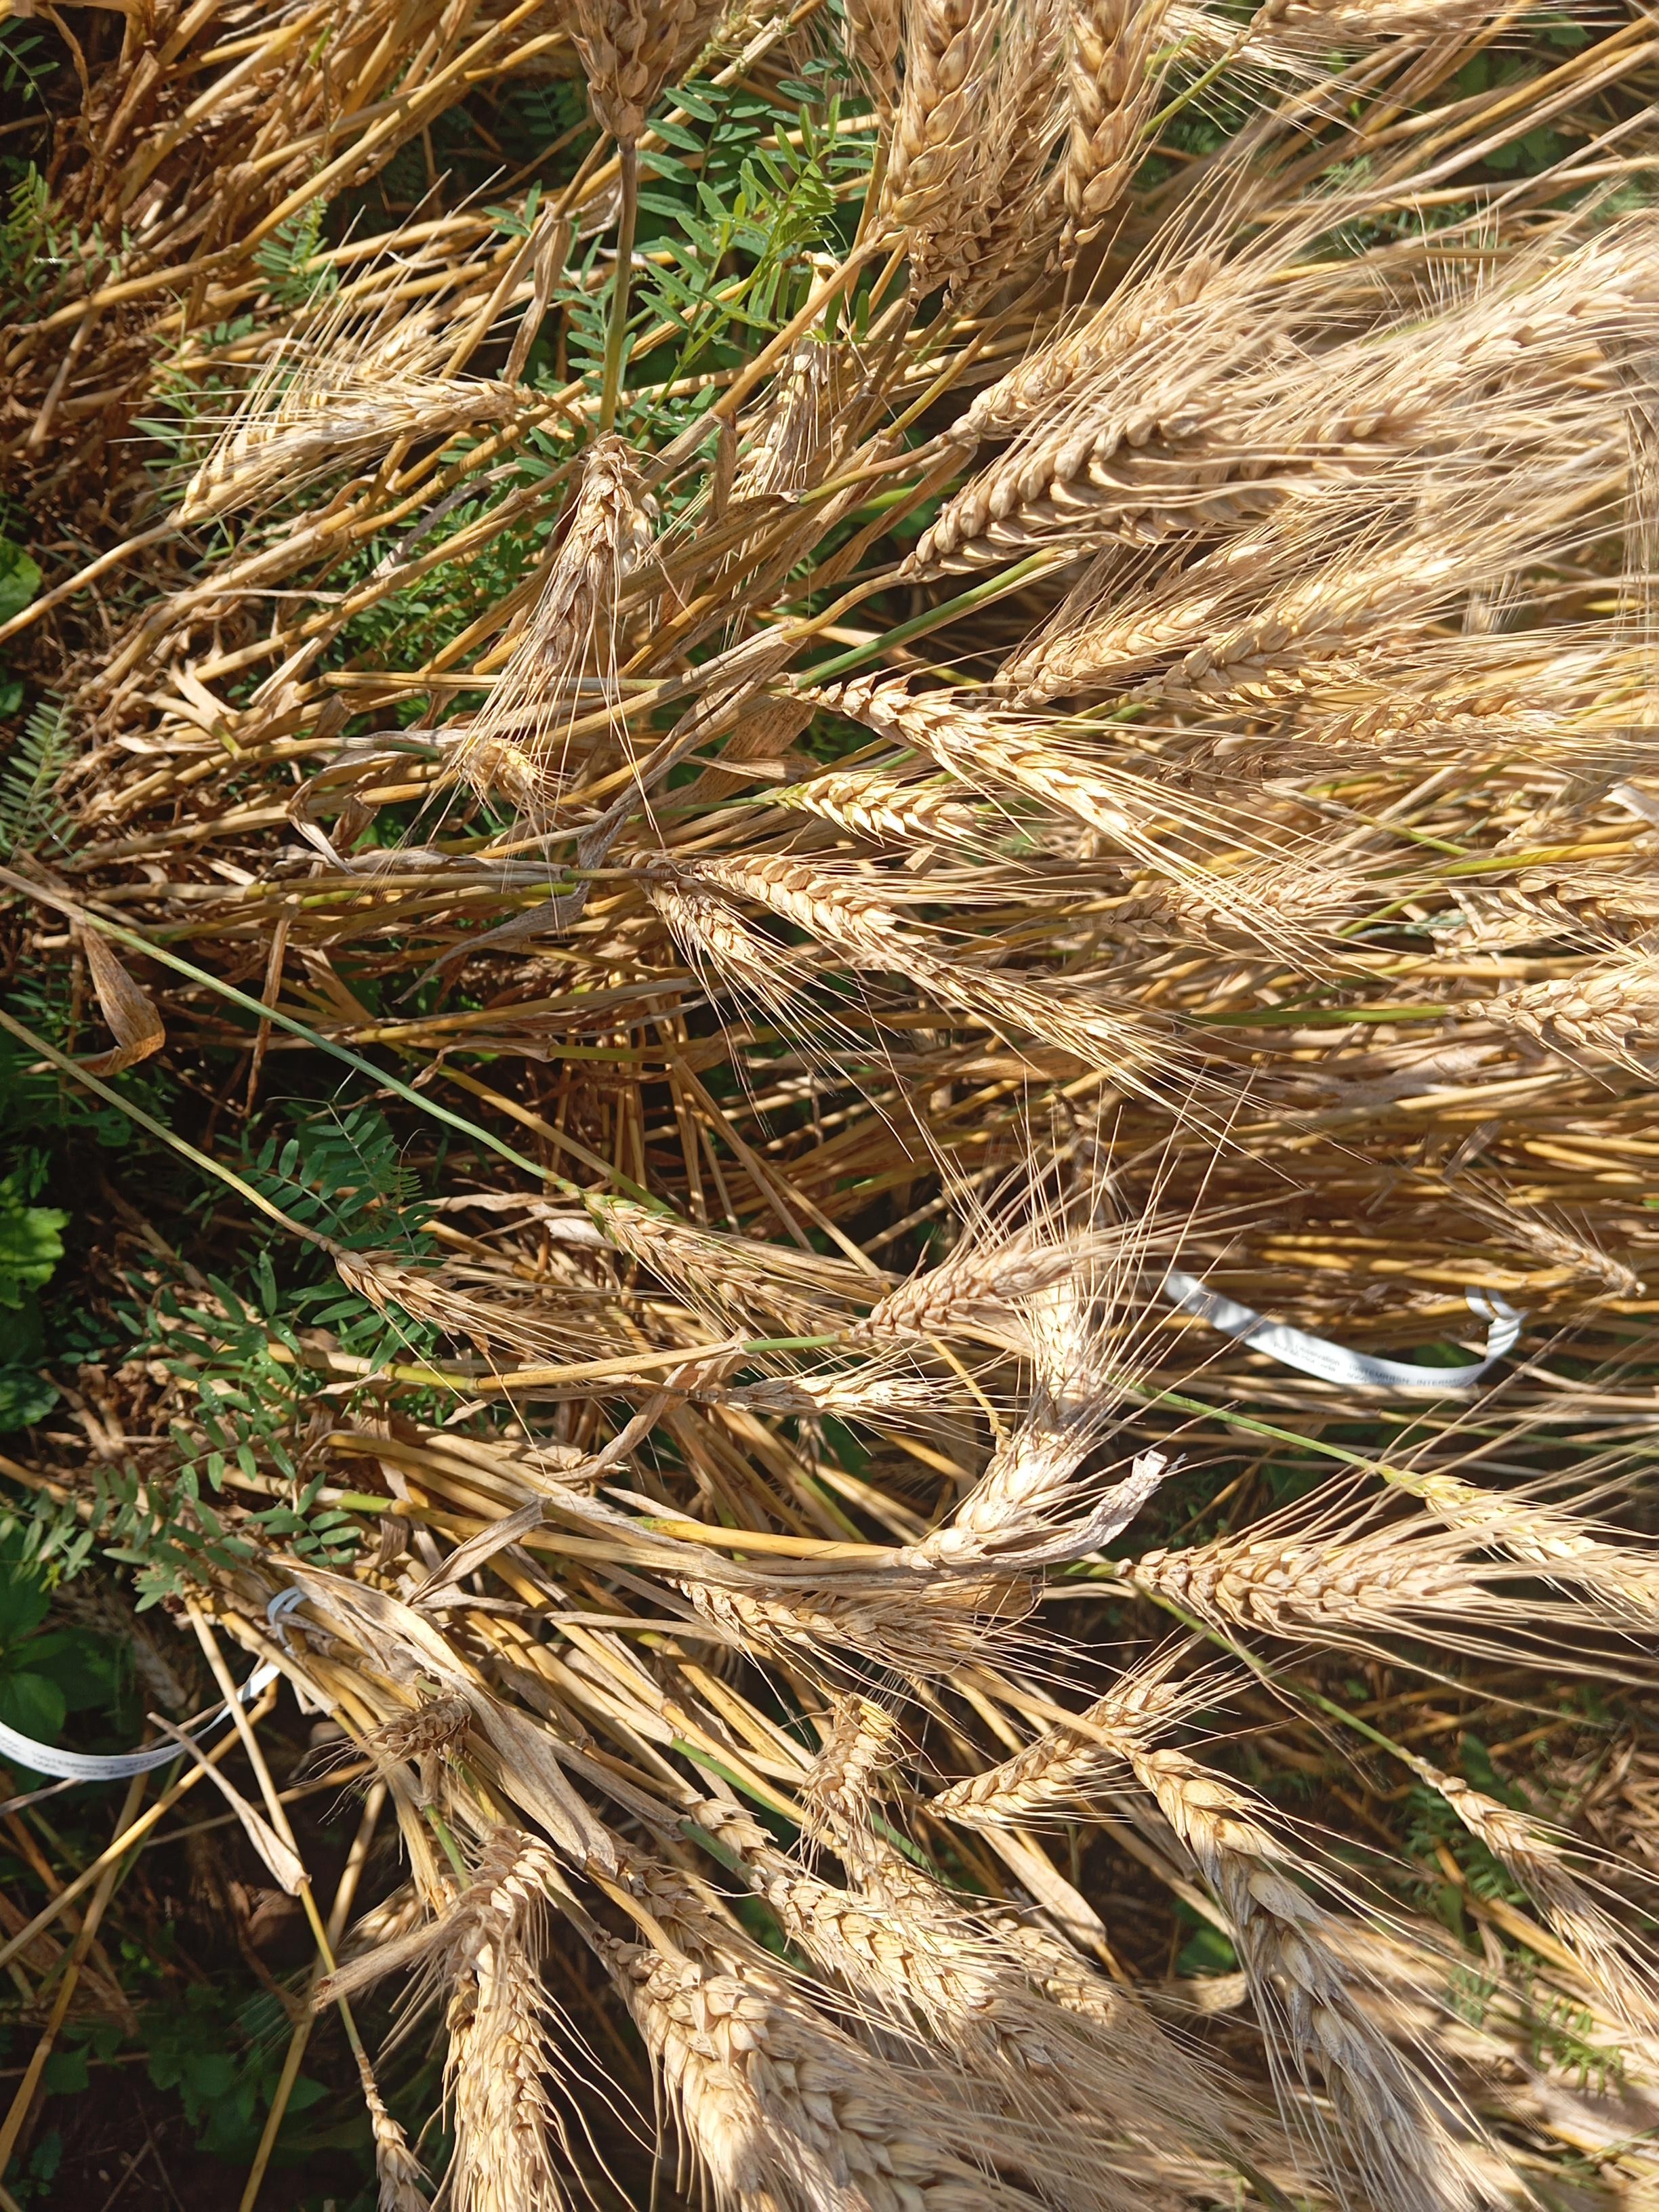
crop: wheat
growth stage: maturity
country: Kenya
